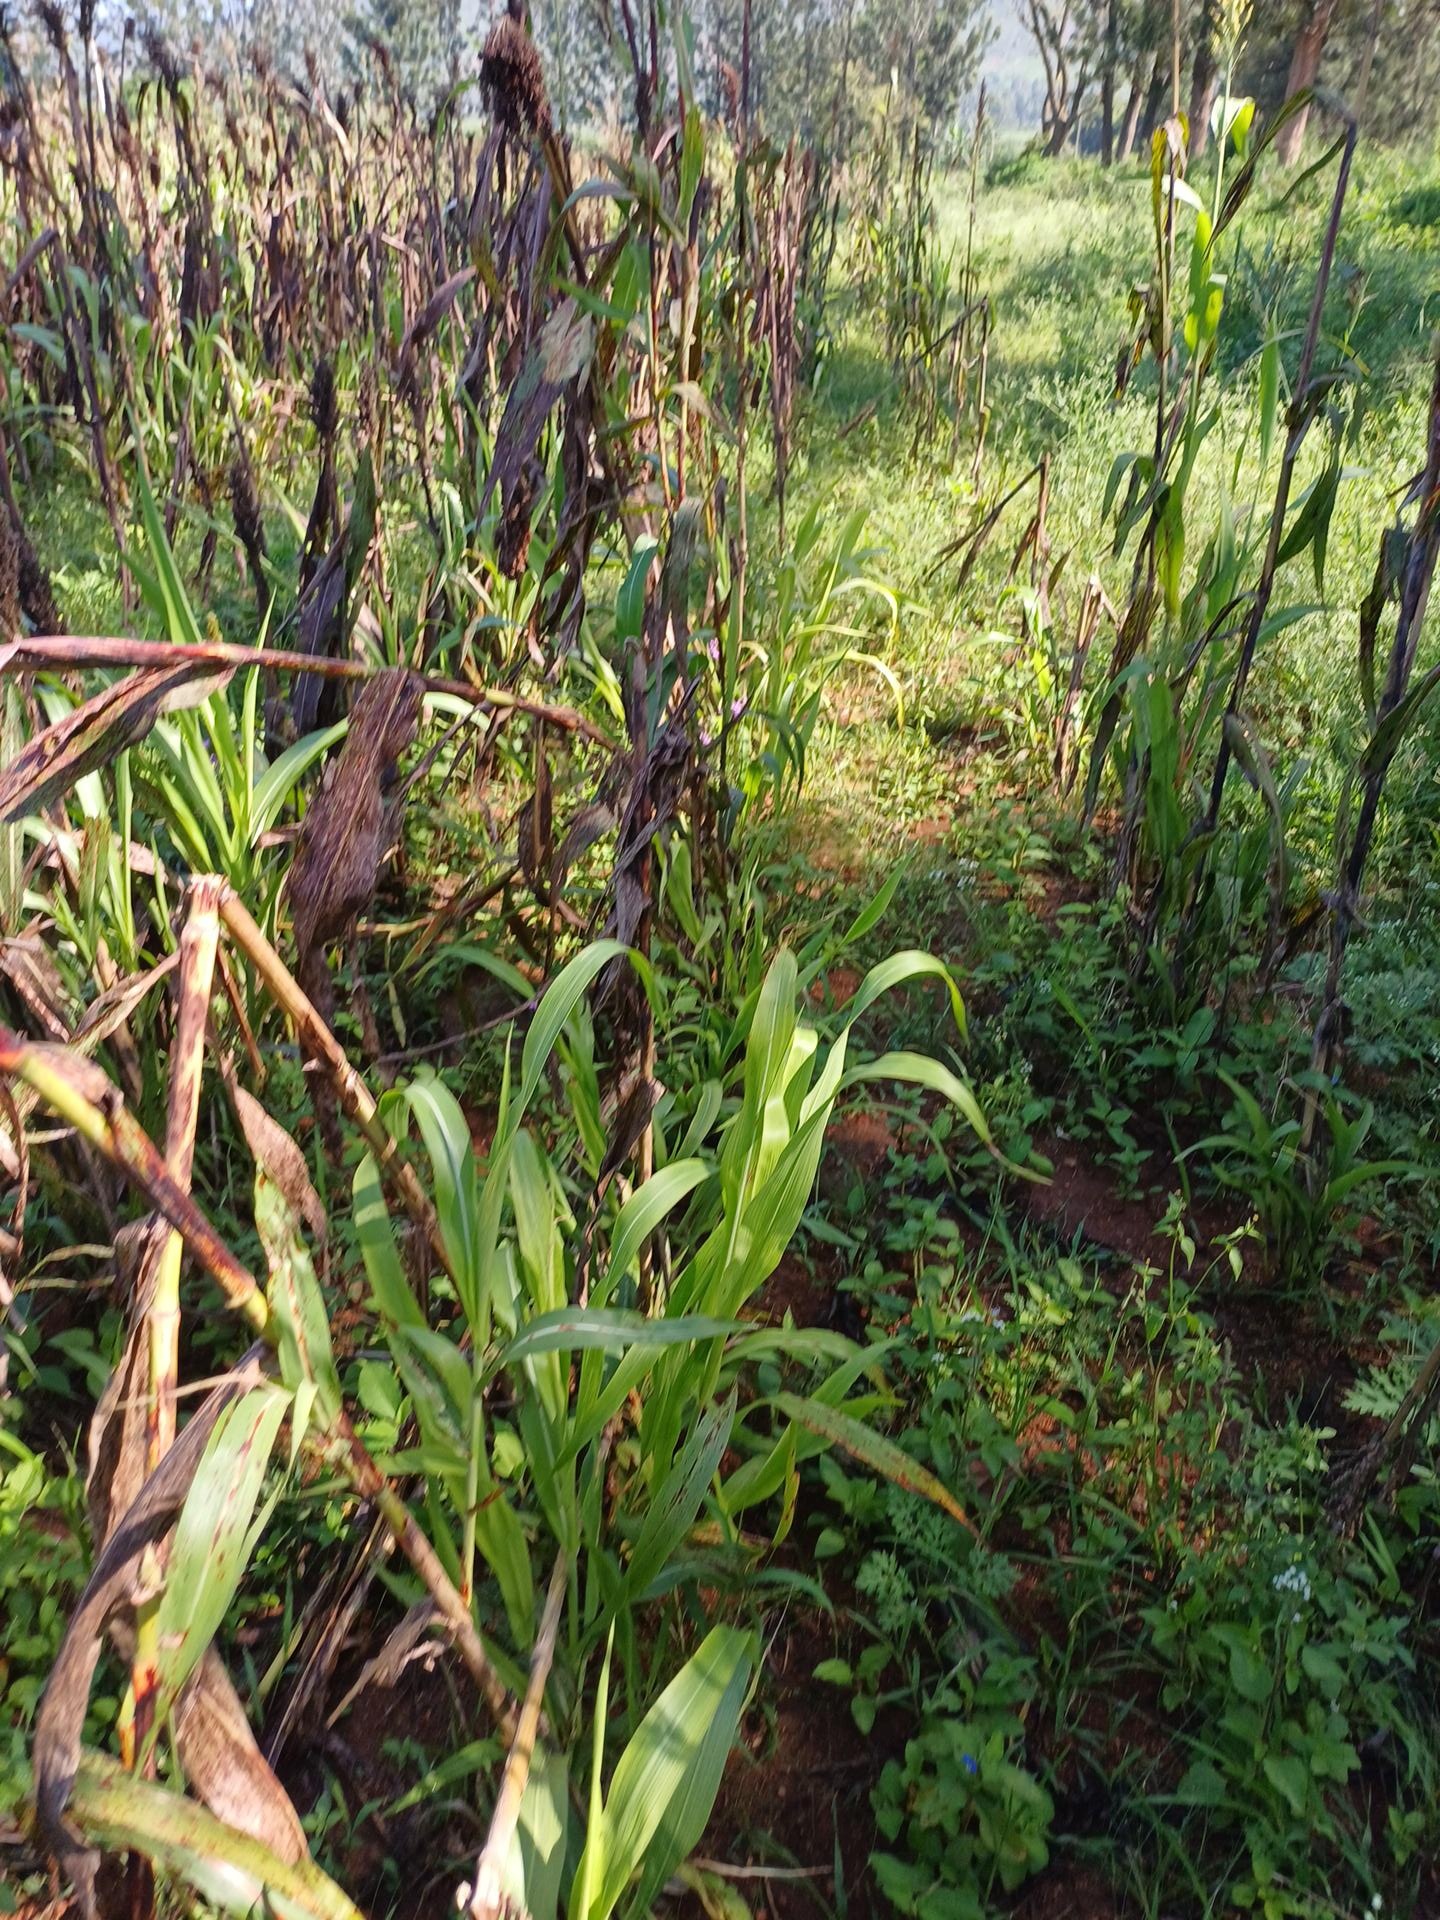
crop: sorghum
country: Kenya
